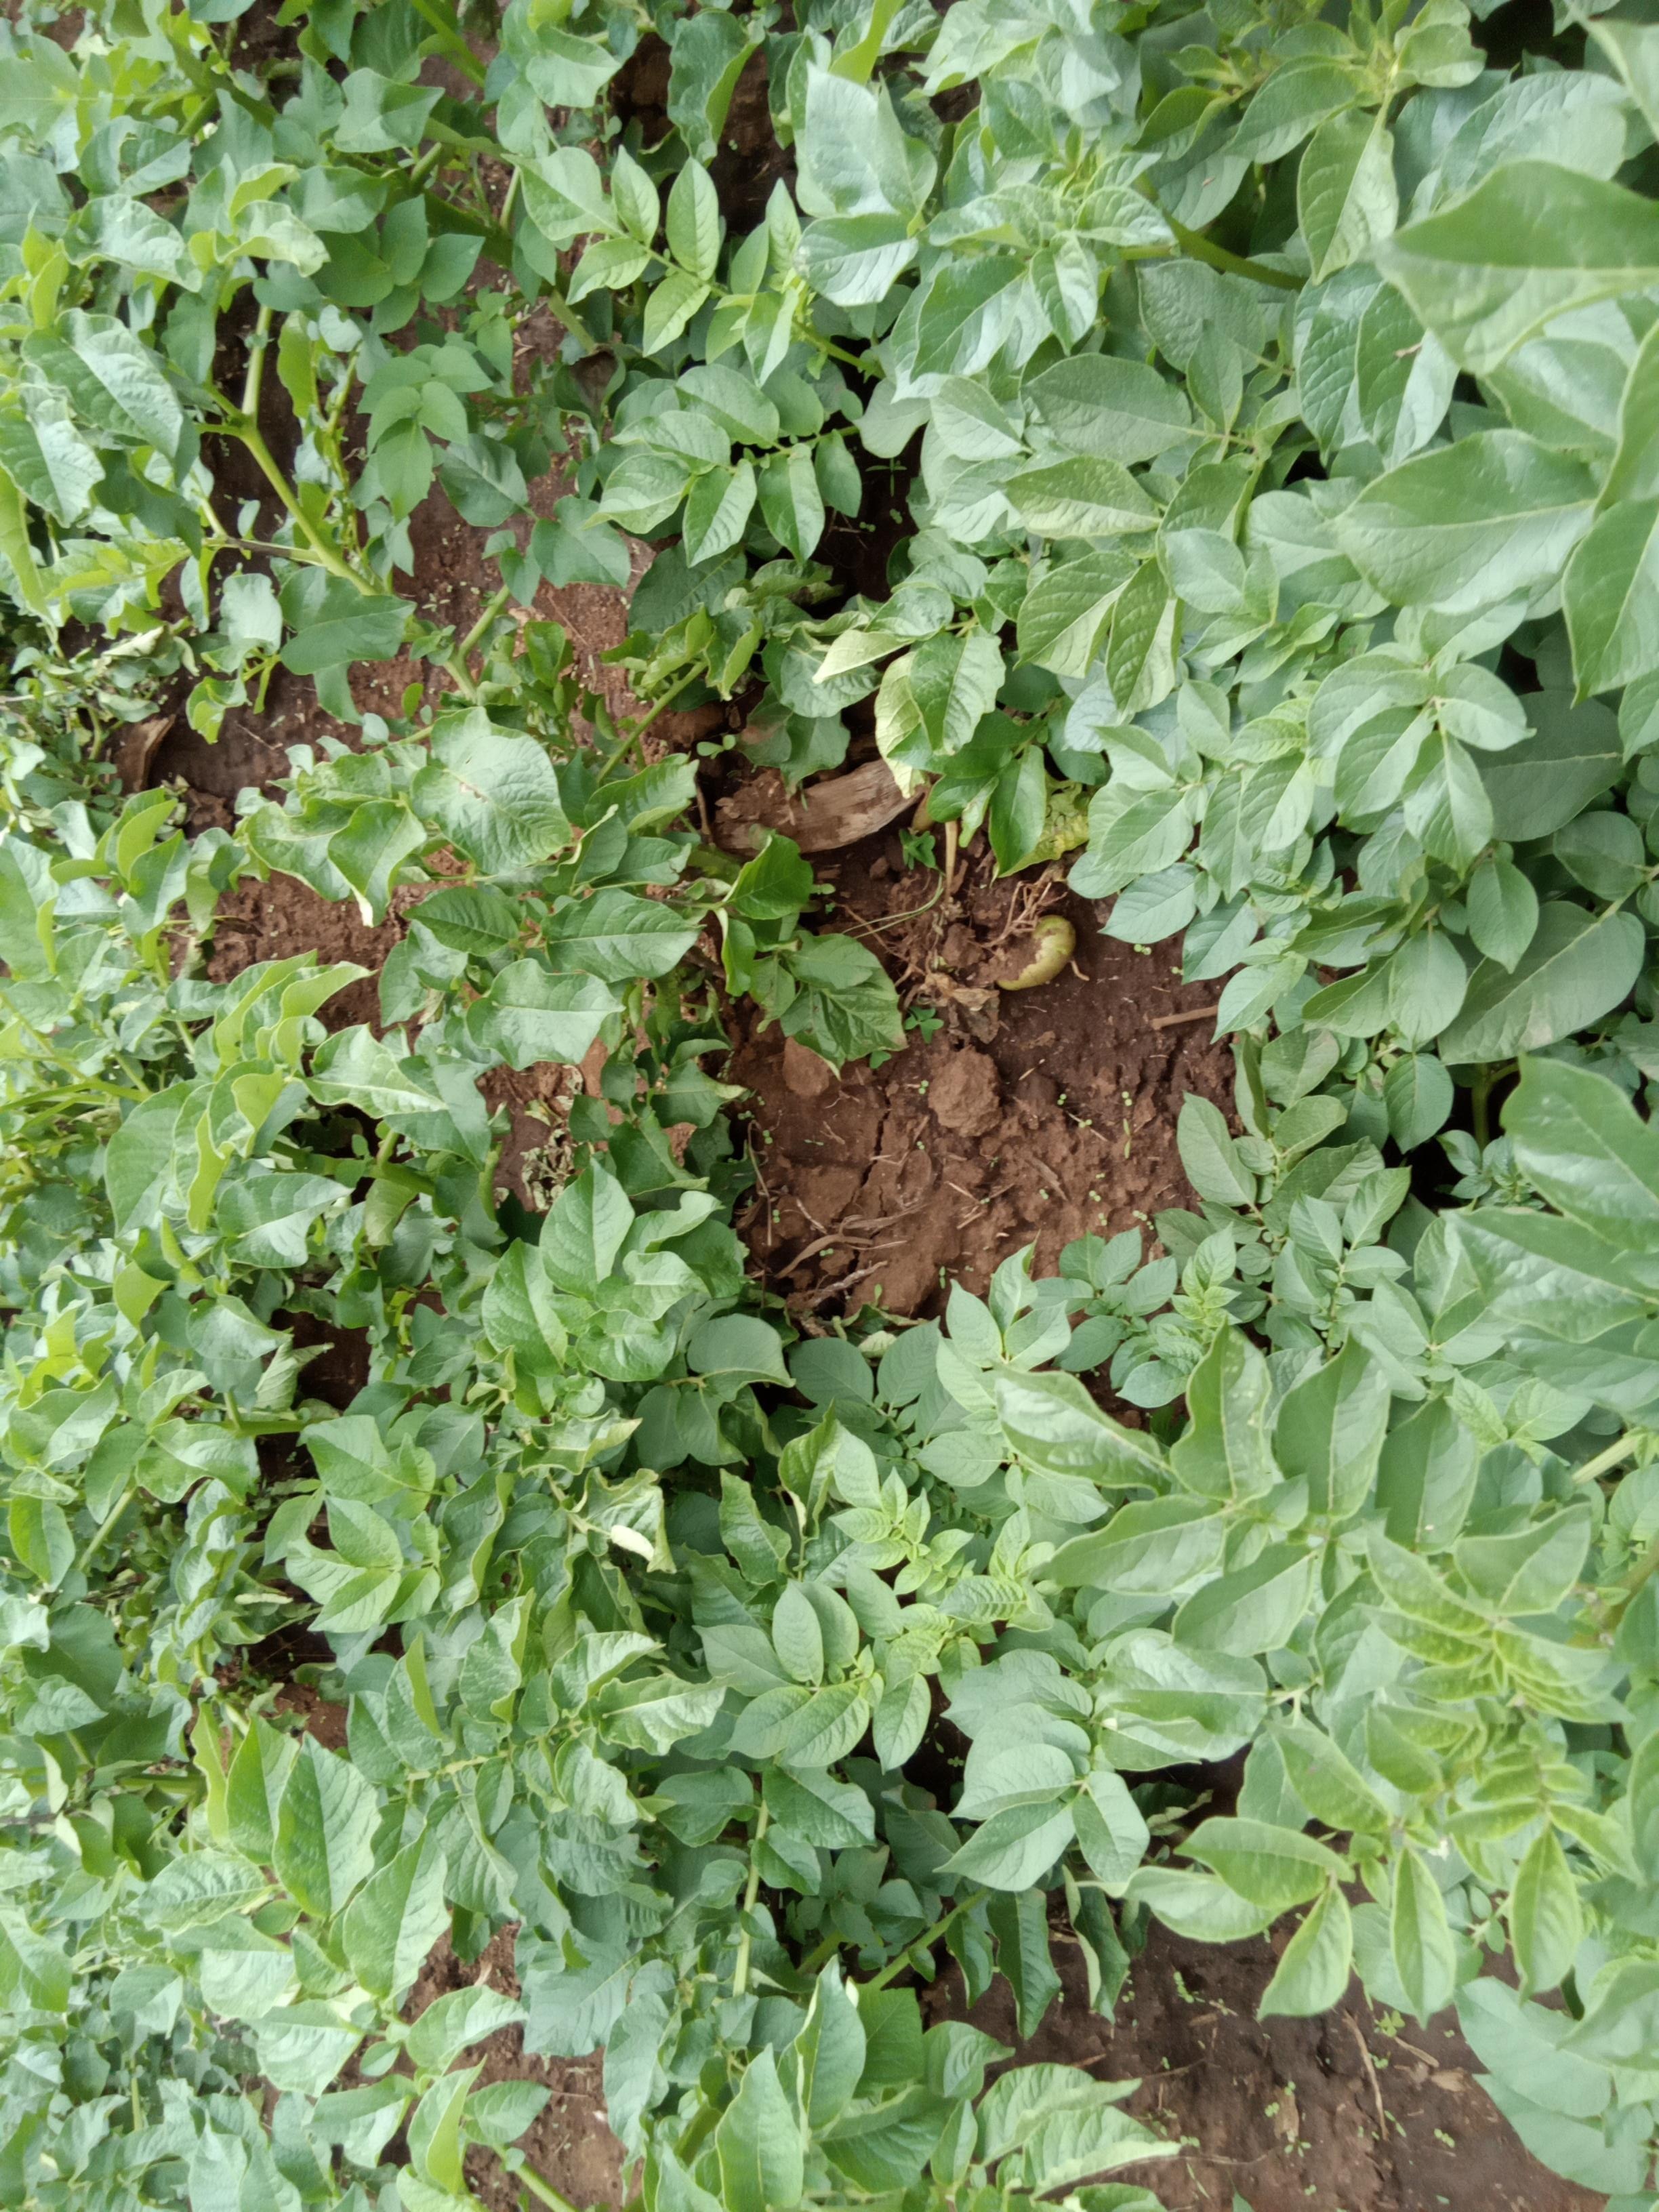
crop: potato
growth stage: flowering
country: Kenya
